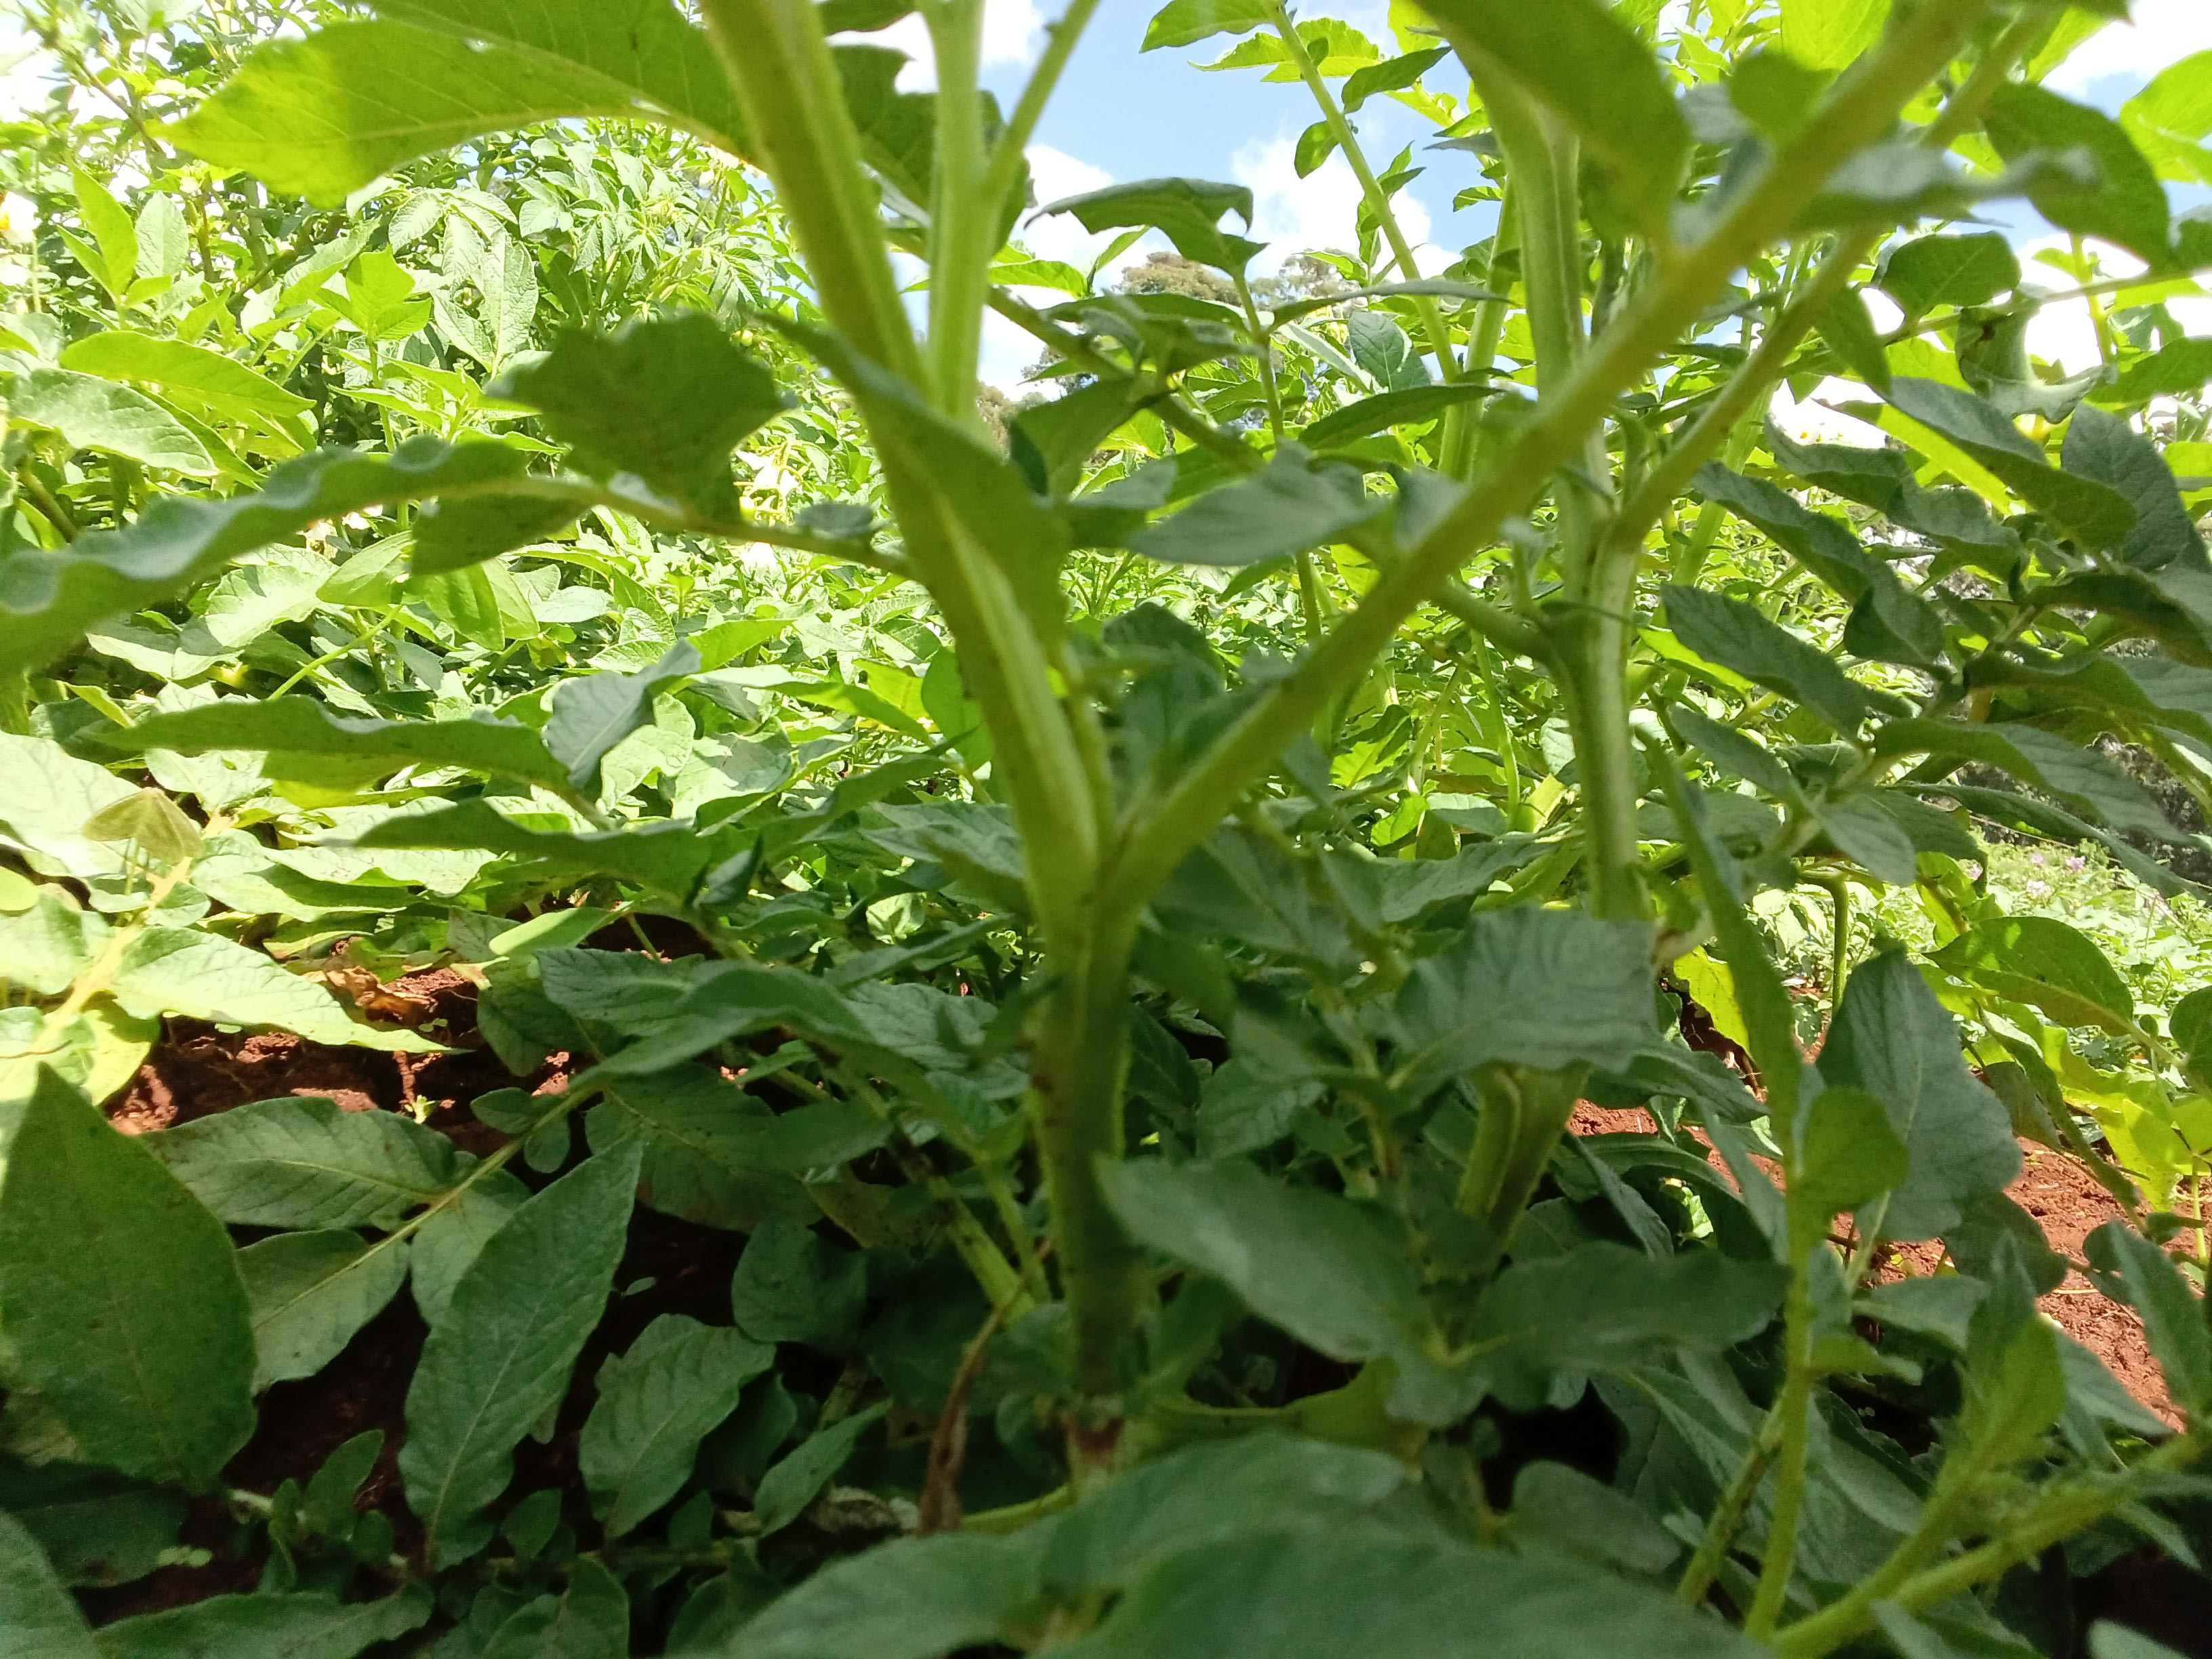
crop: potato
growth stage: flowering
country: Kenya
